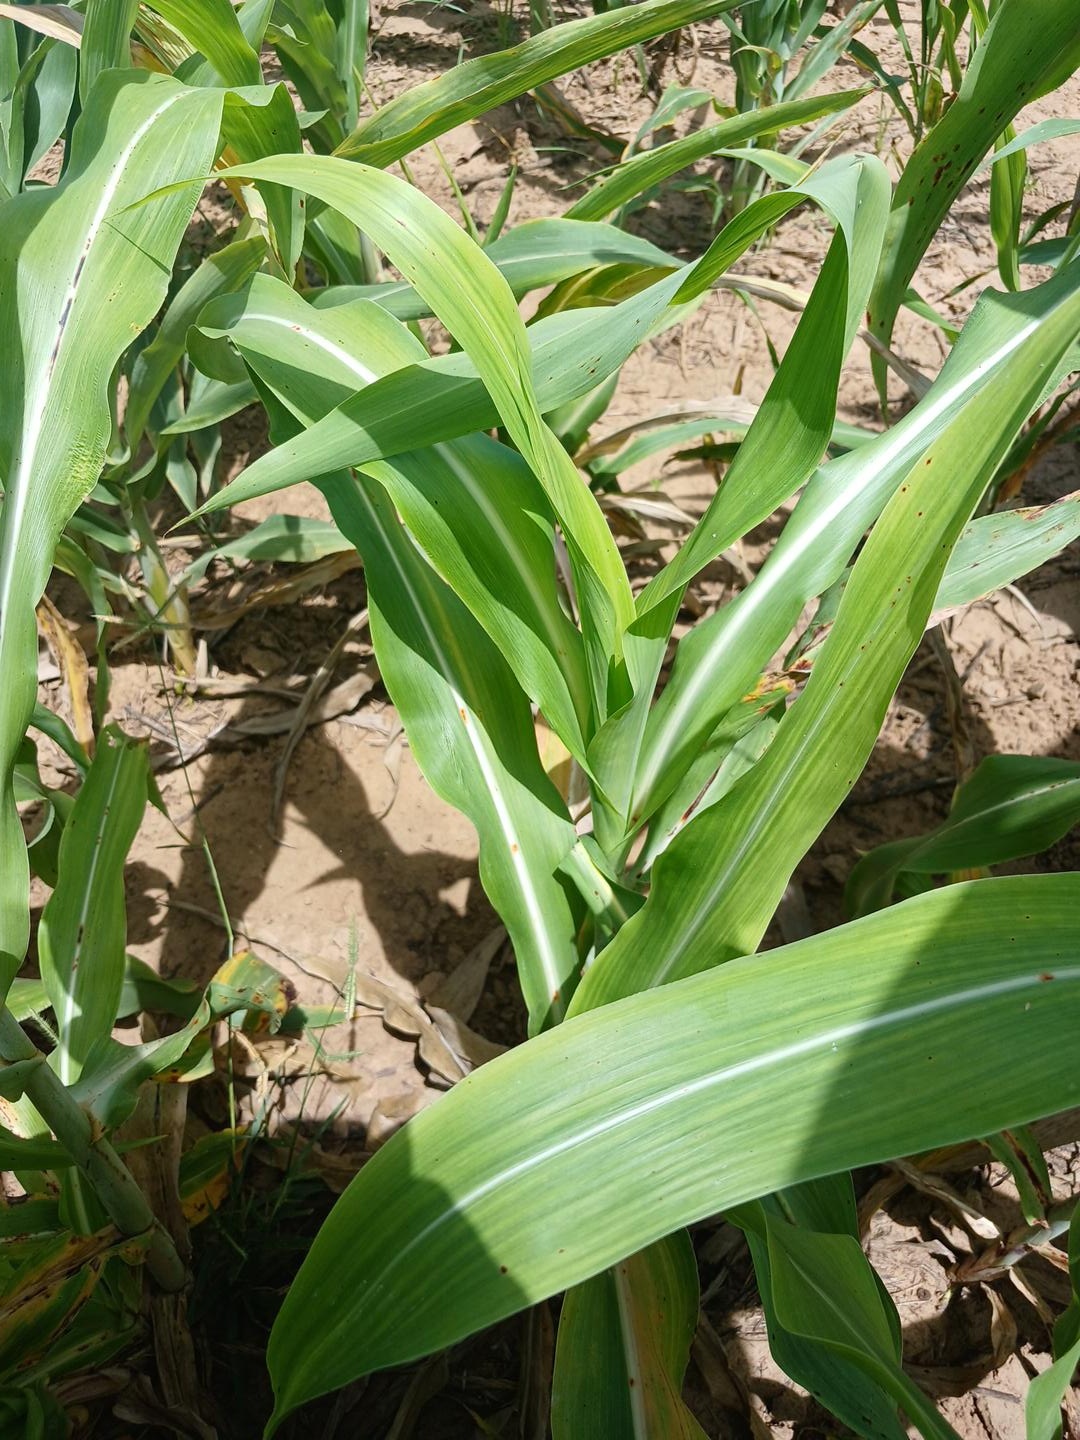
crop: sorghum
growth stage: vegetative
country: Senegal
